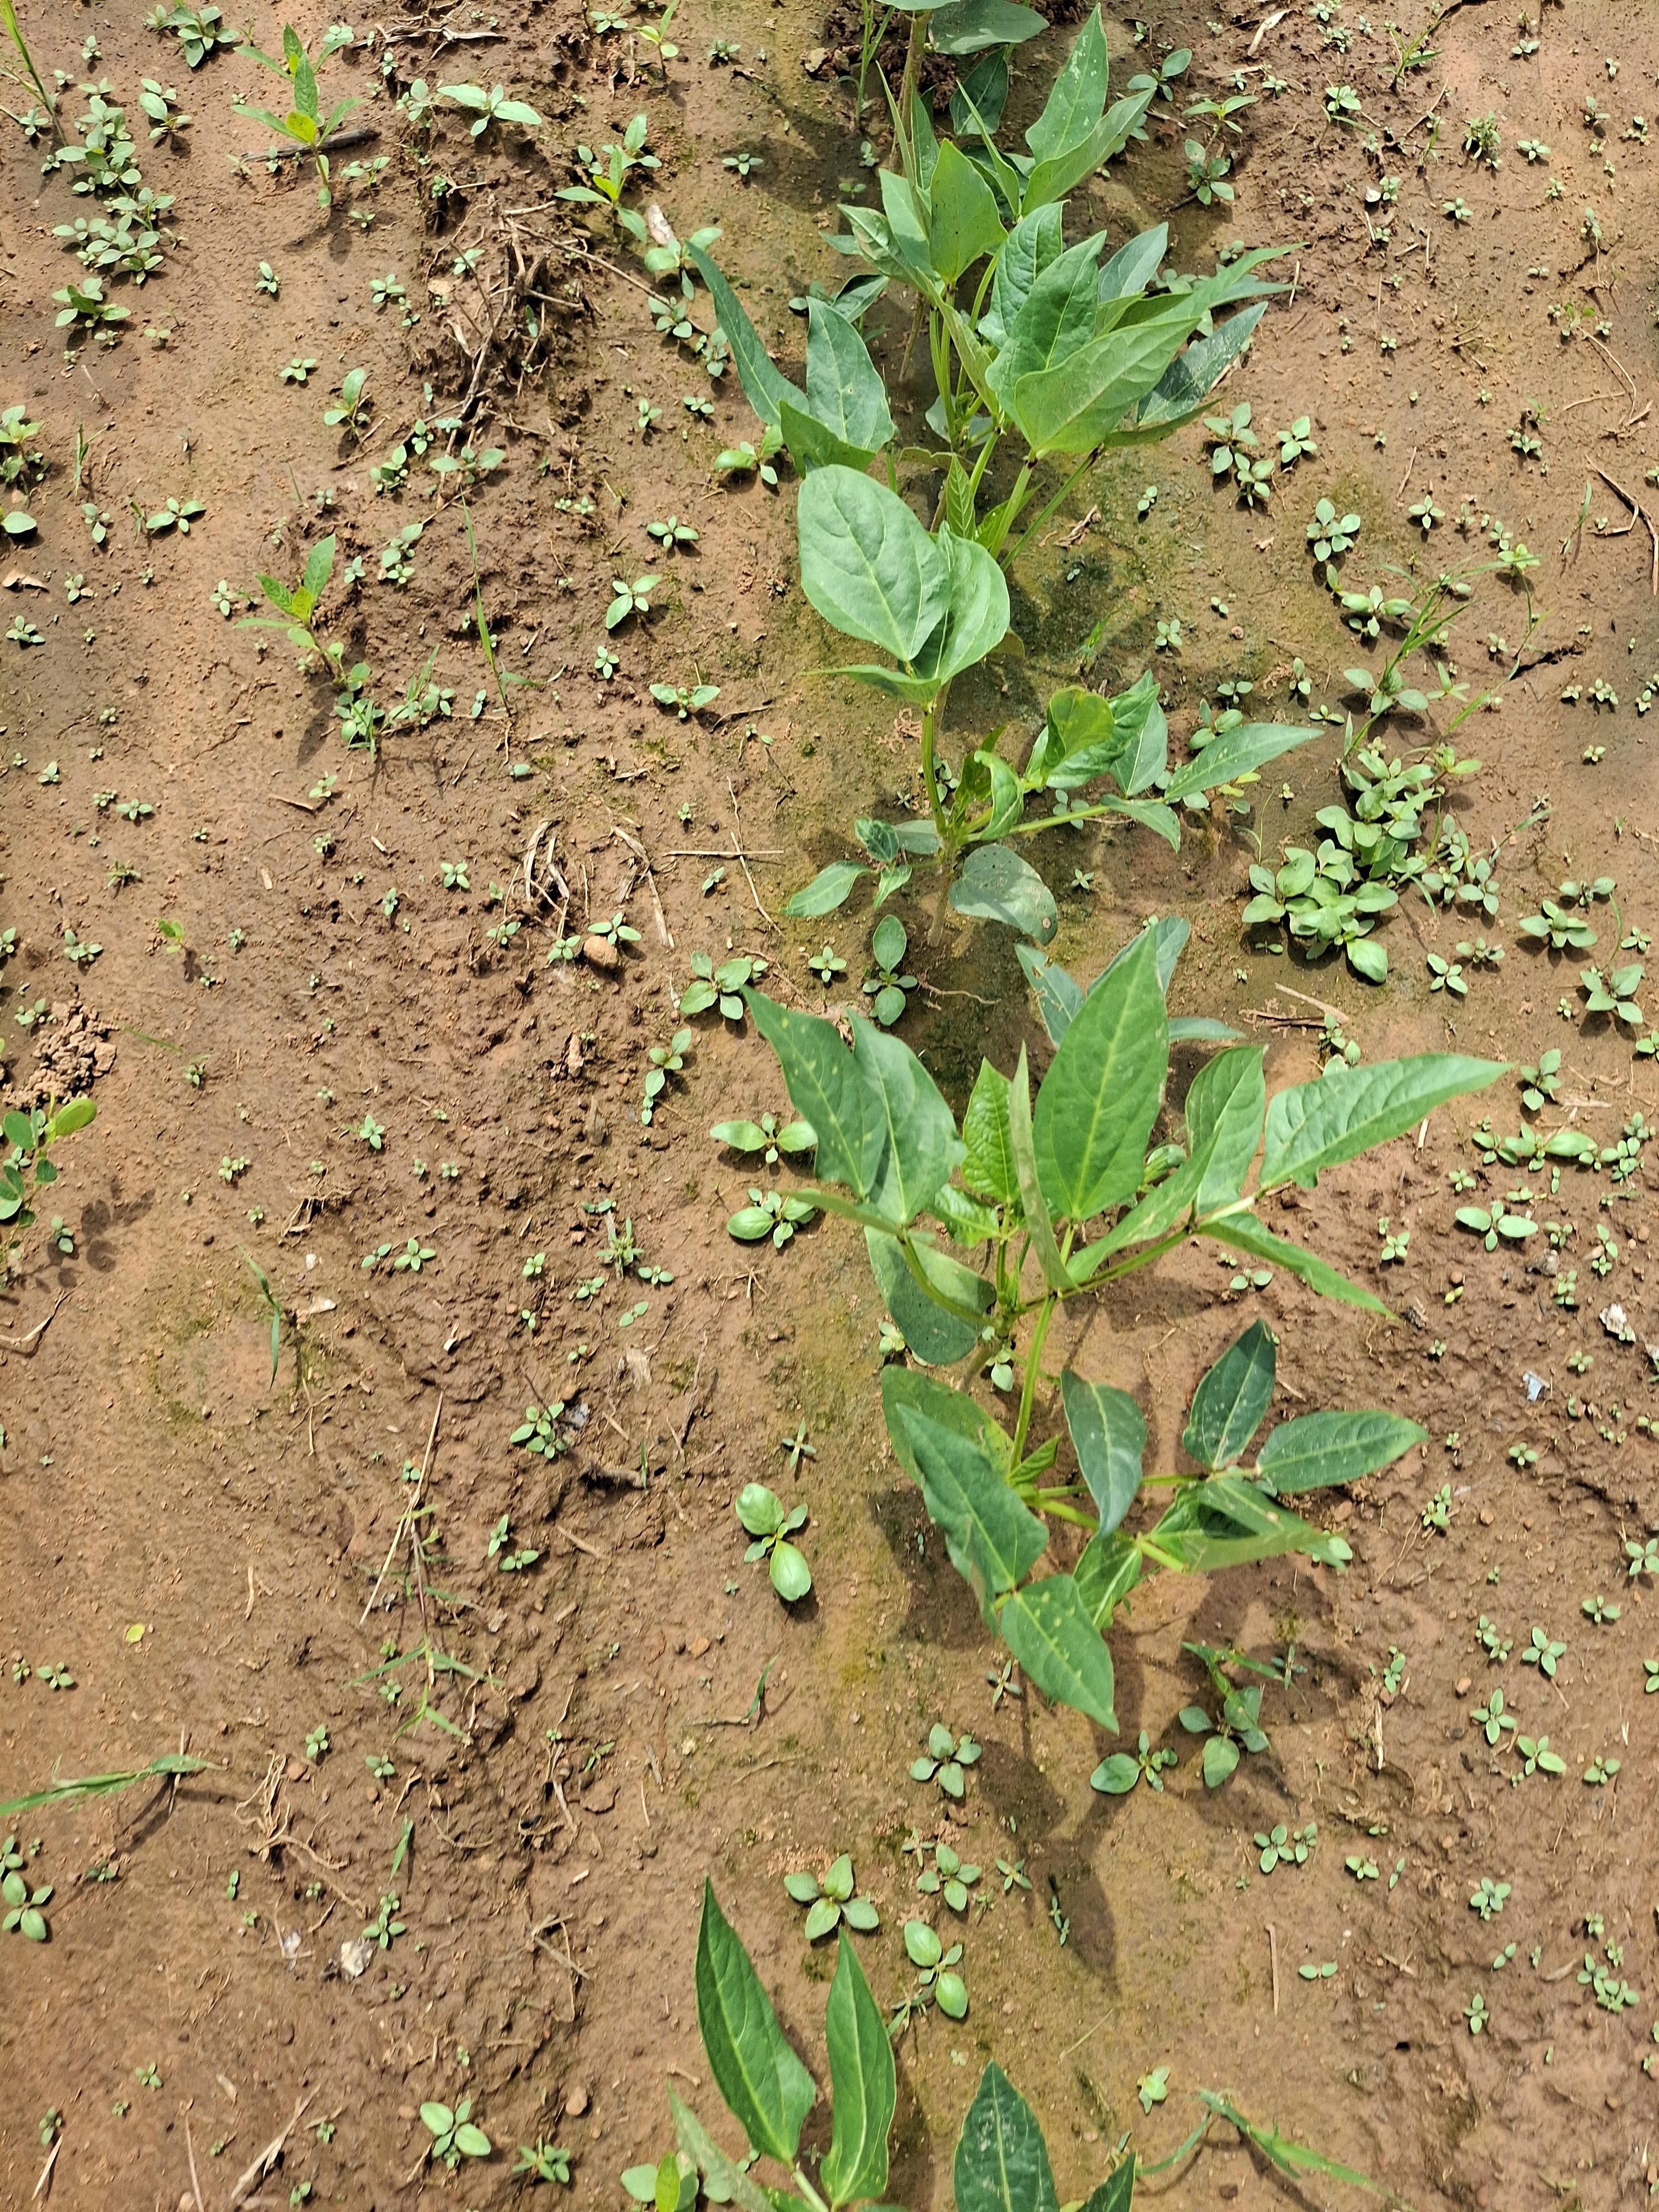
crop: cowpea
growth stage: sprouting emergence
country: Nigeria
